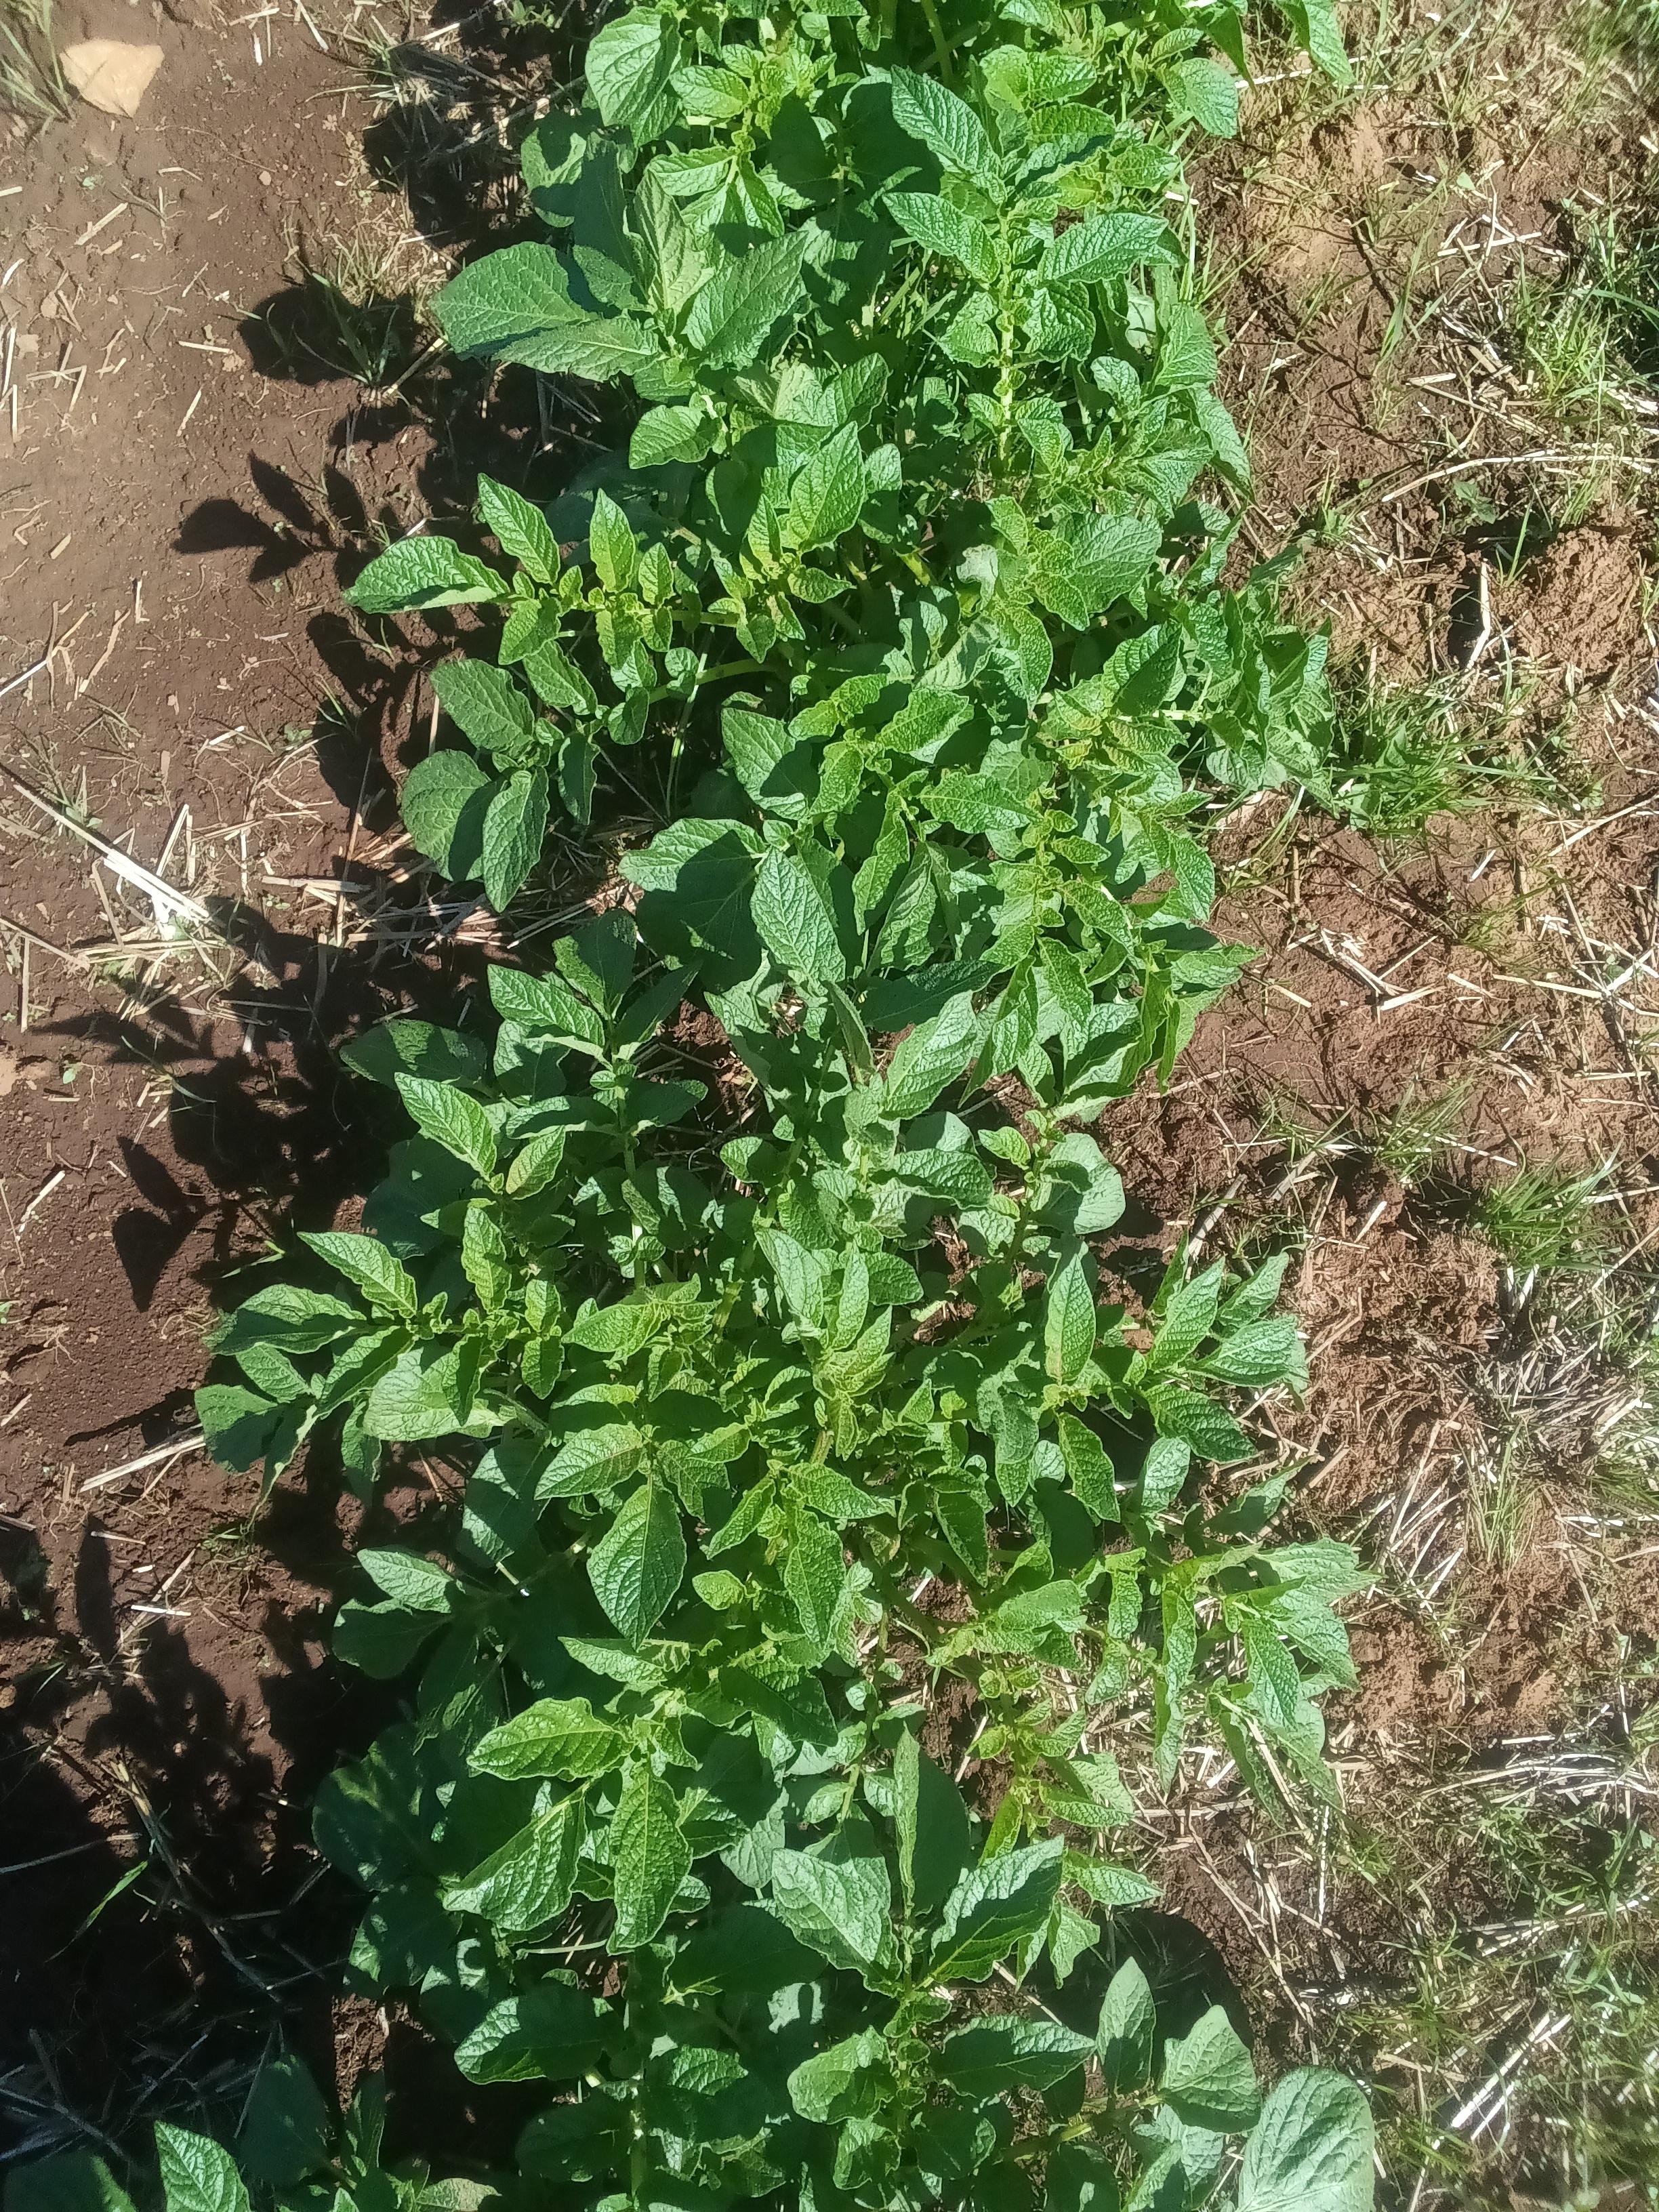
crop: potato
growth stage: vegetative
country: Kenya
